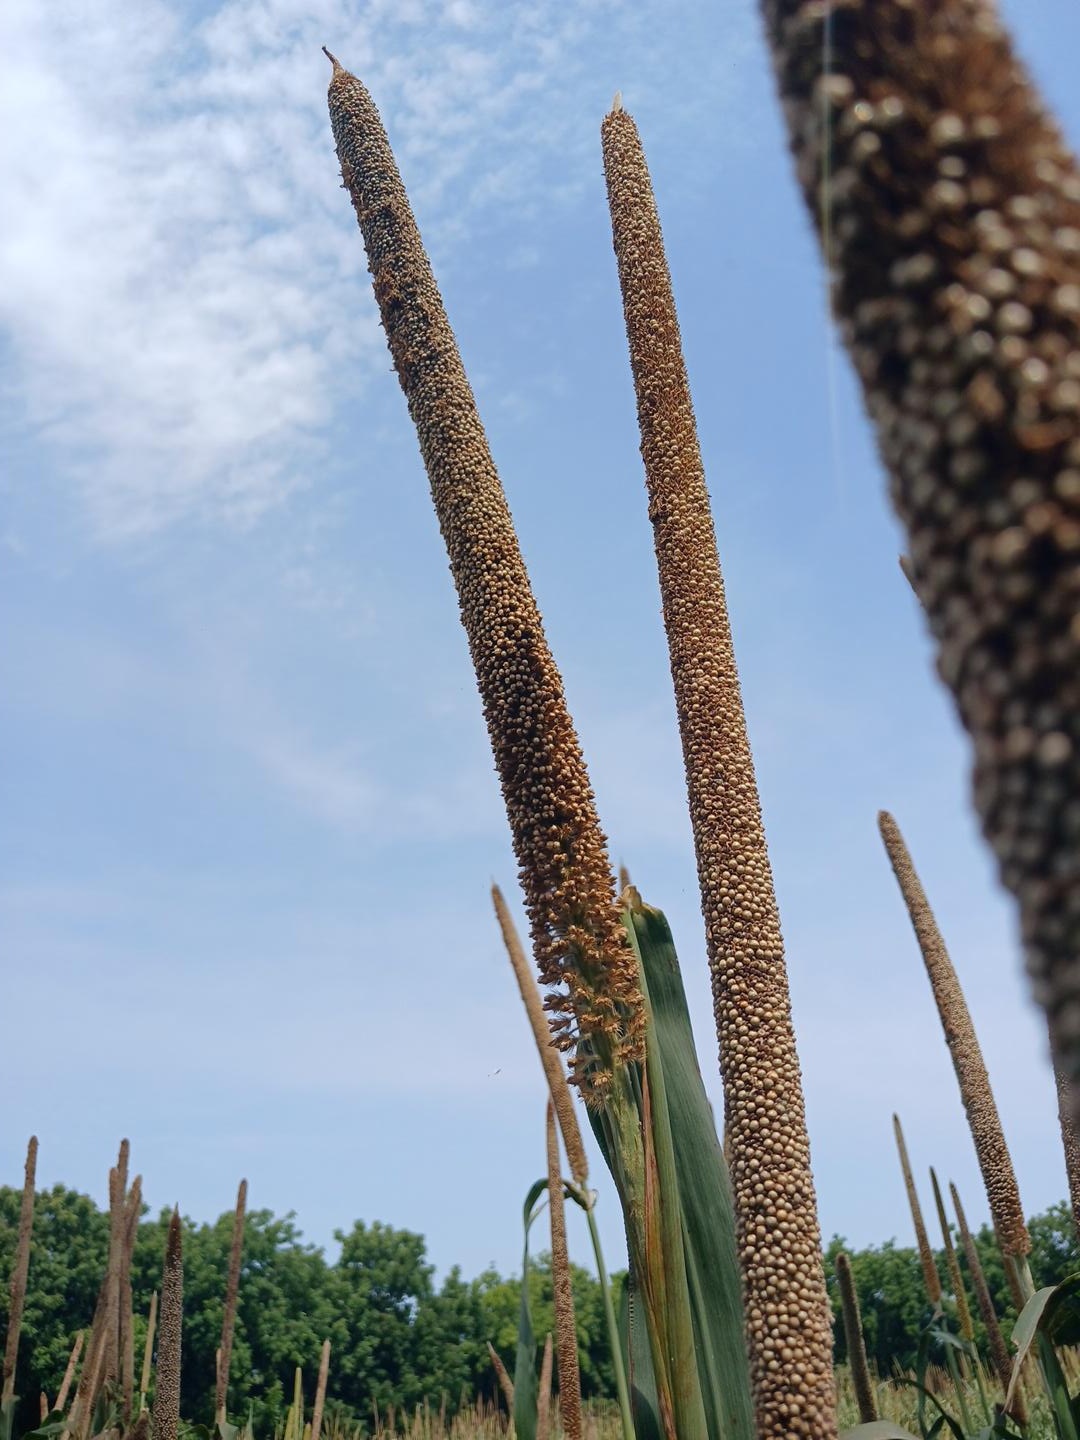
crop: pearl millet
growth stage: maturity
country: Senegal
